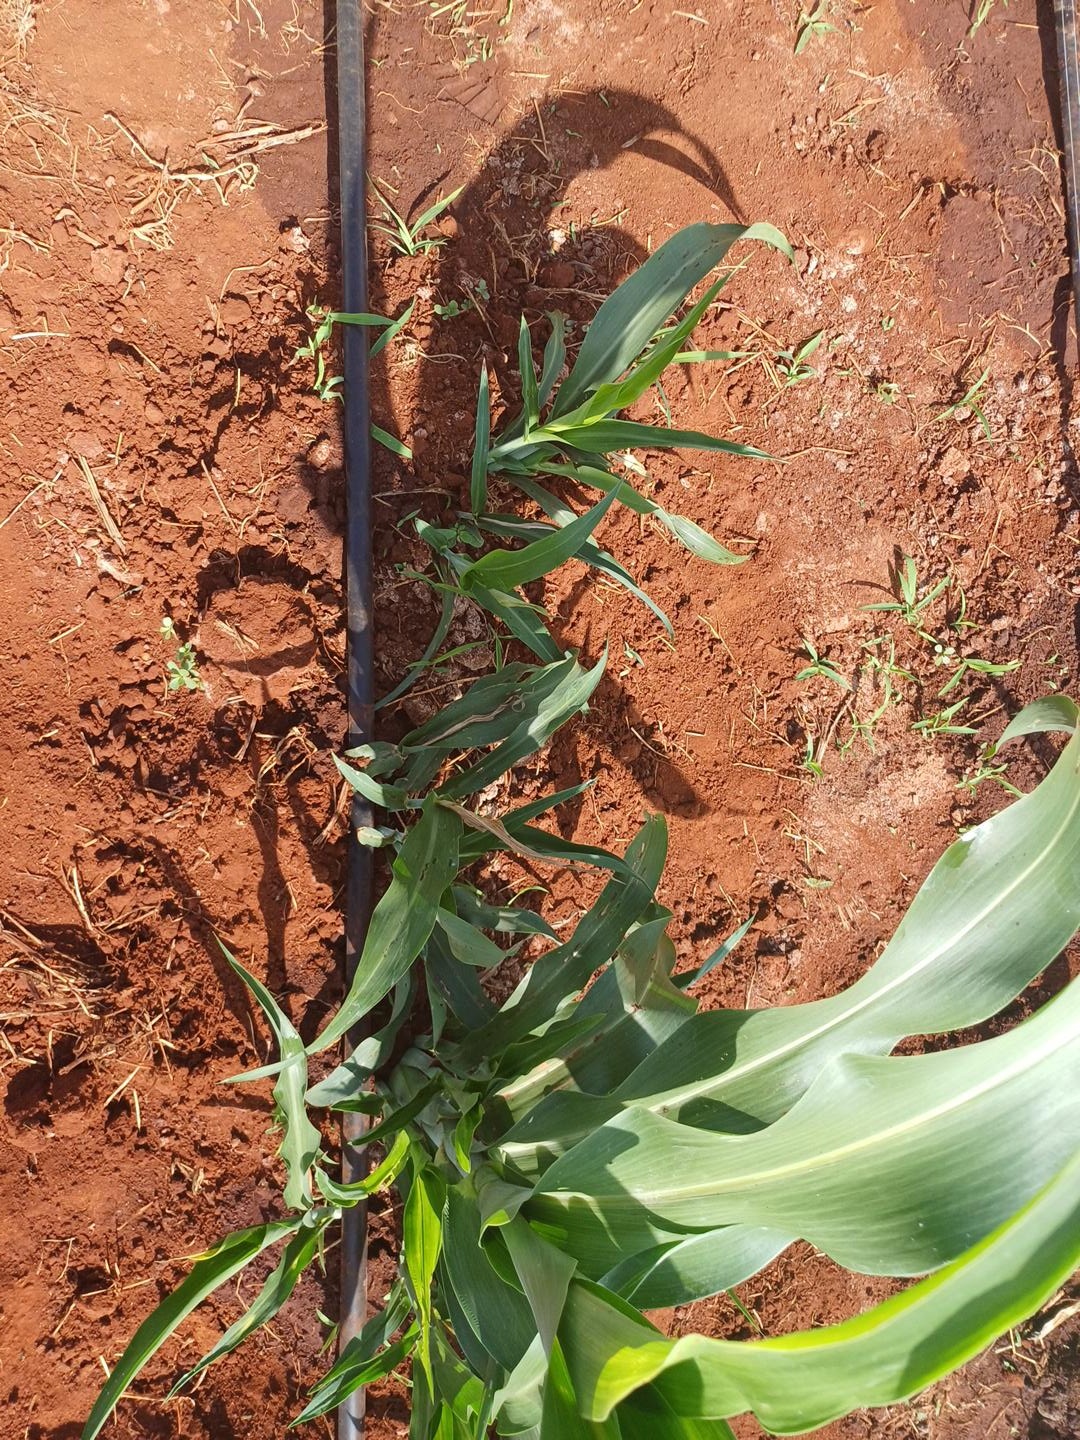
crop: sorghum
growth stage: elongation stem
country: Kenya
